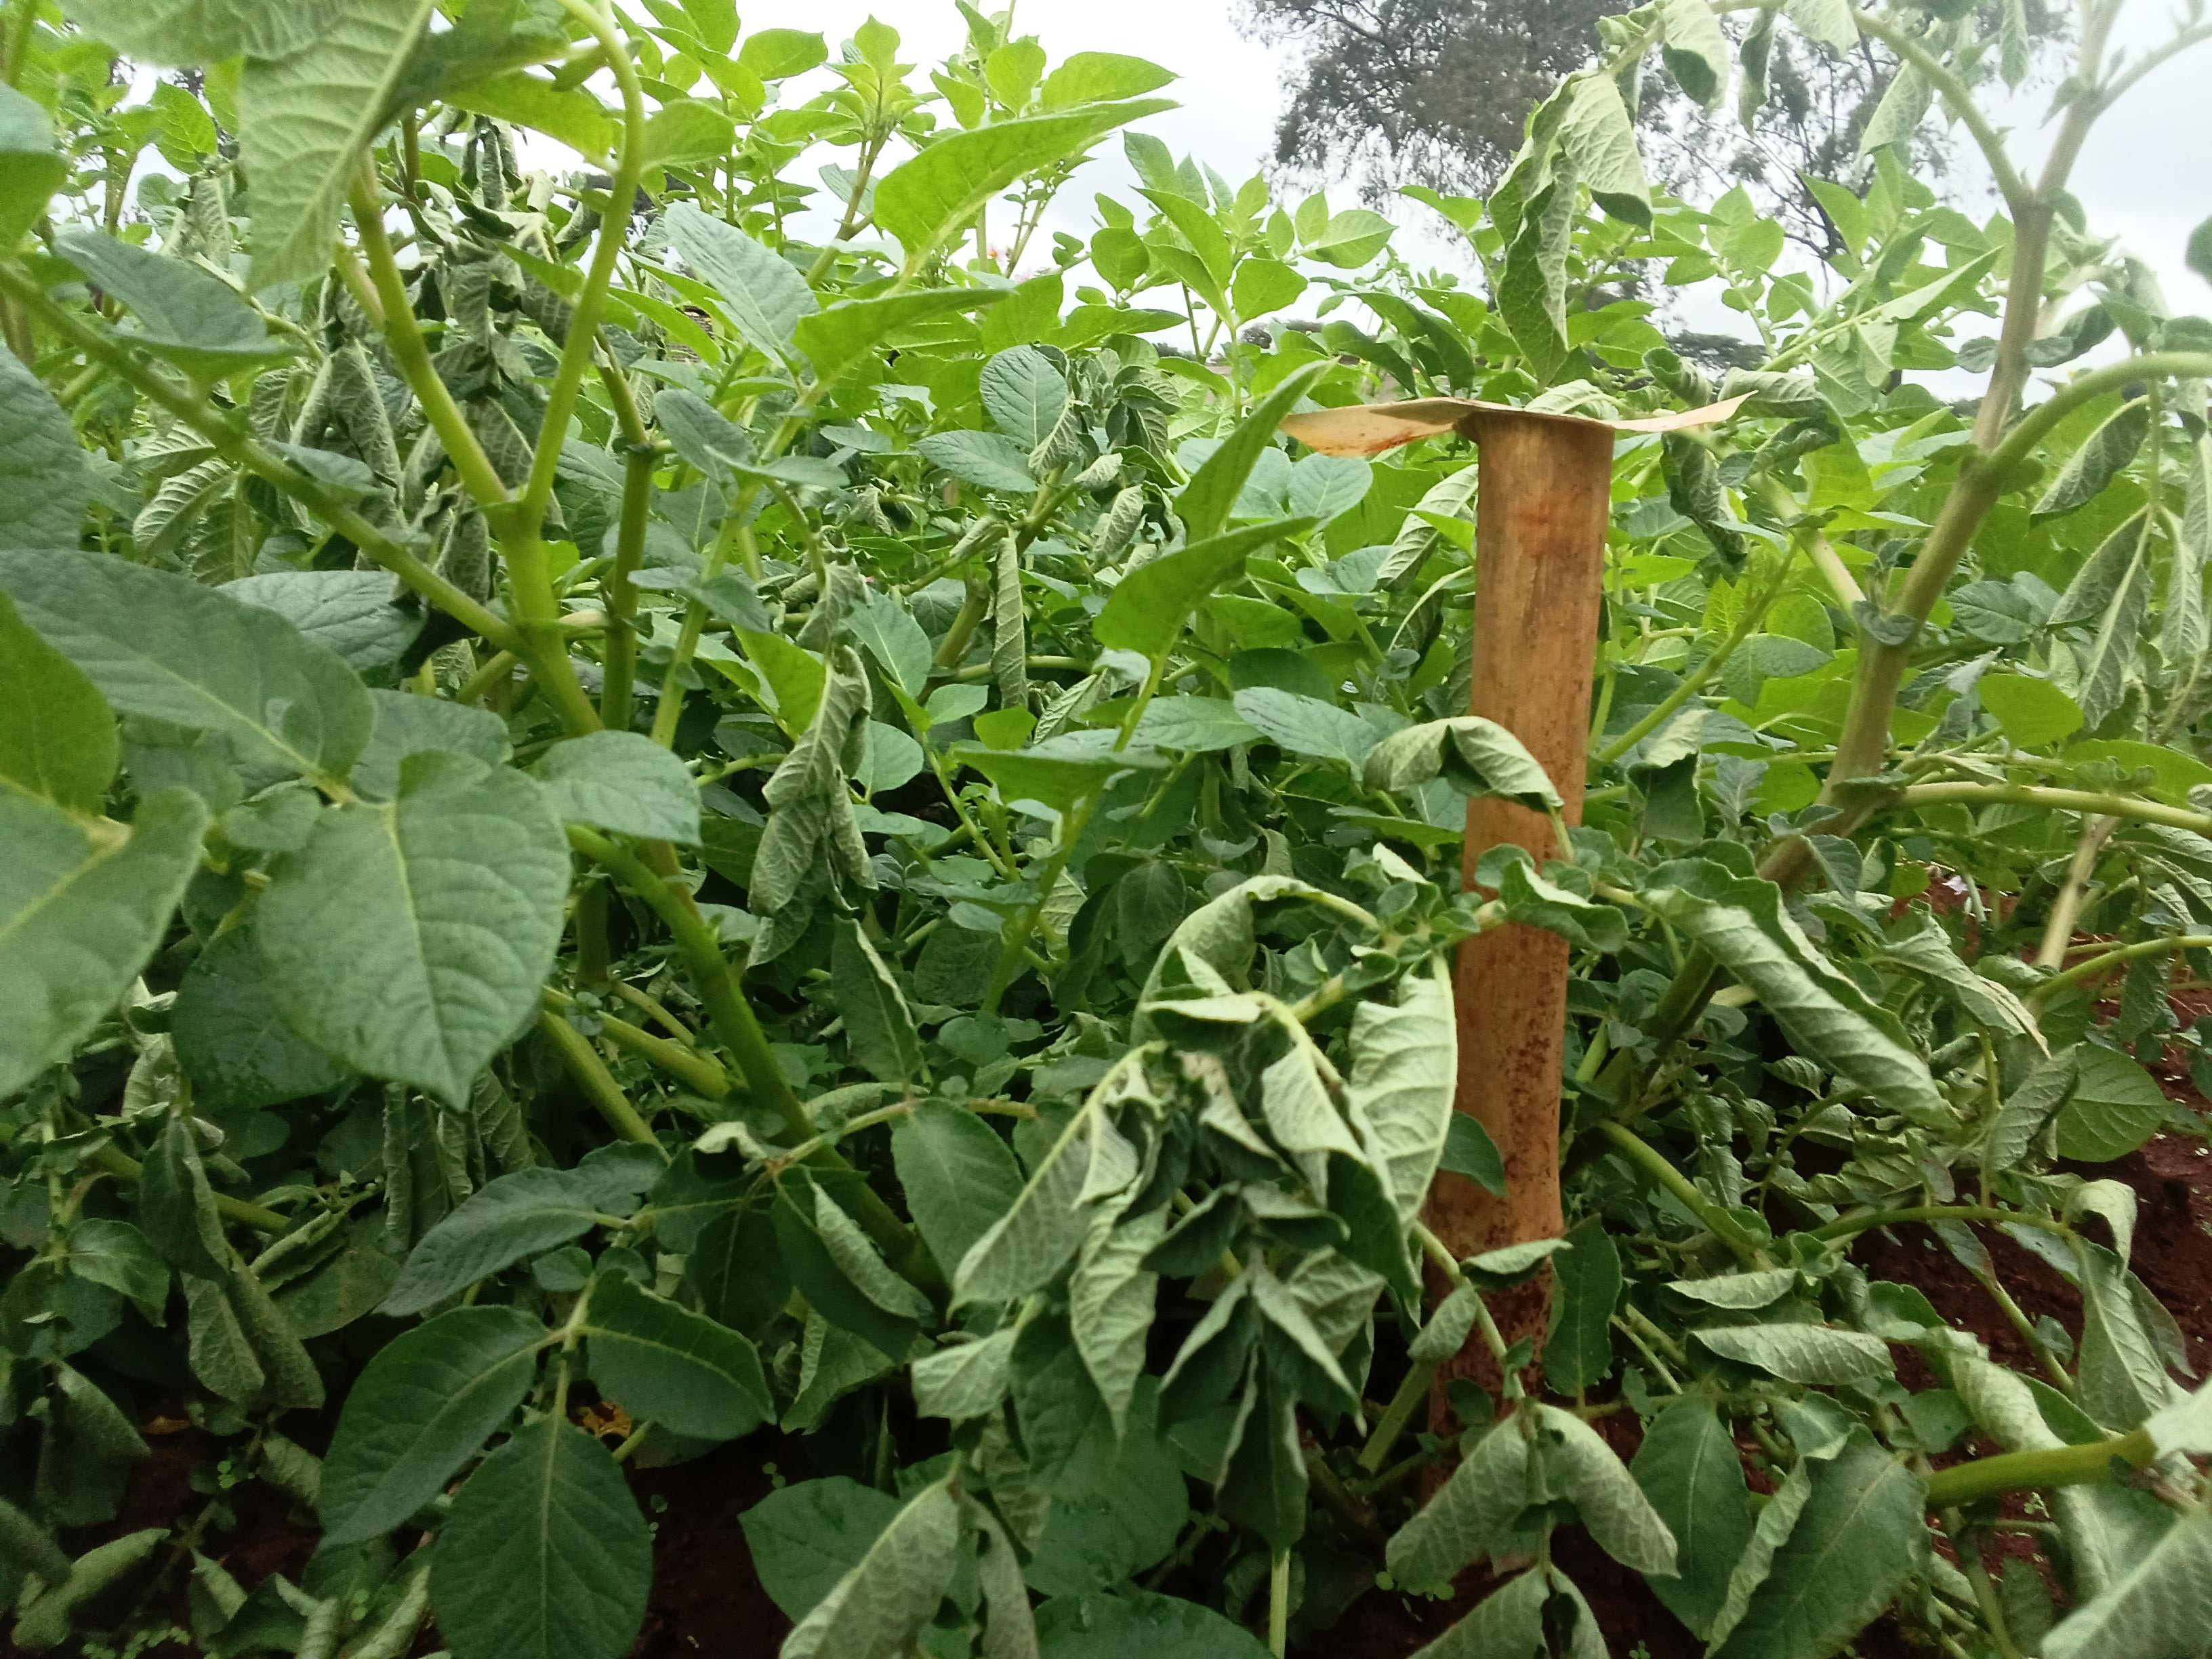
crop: potato
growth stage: flowering
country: Kenya
